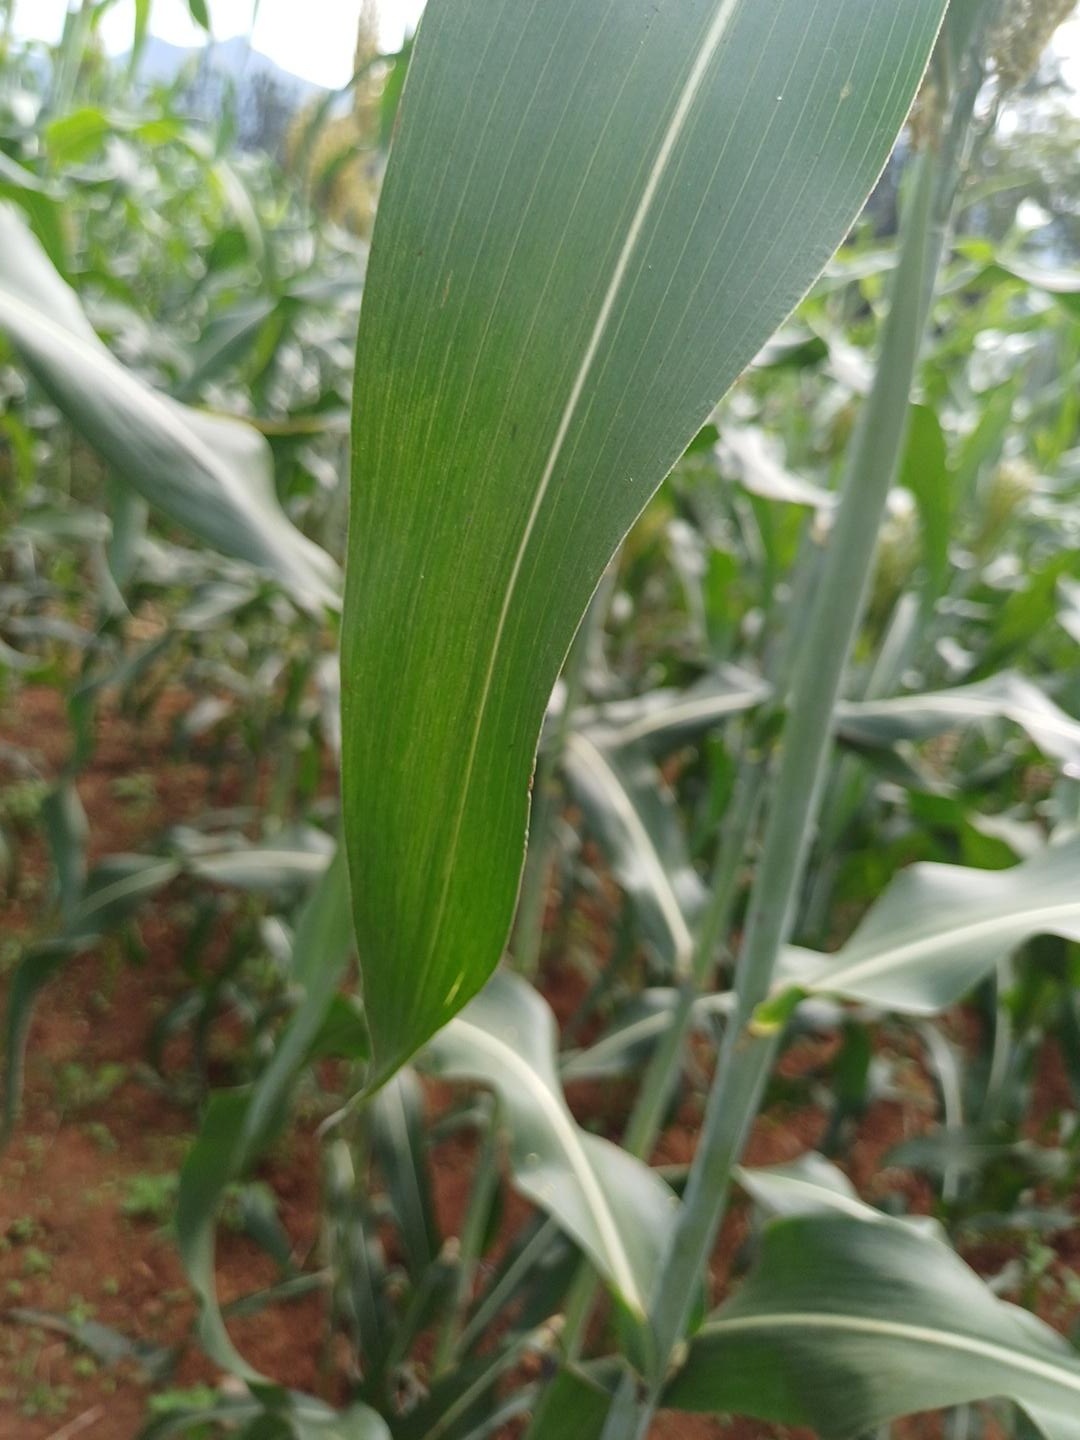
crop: sorghum
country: Kenya
